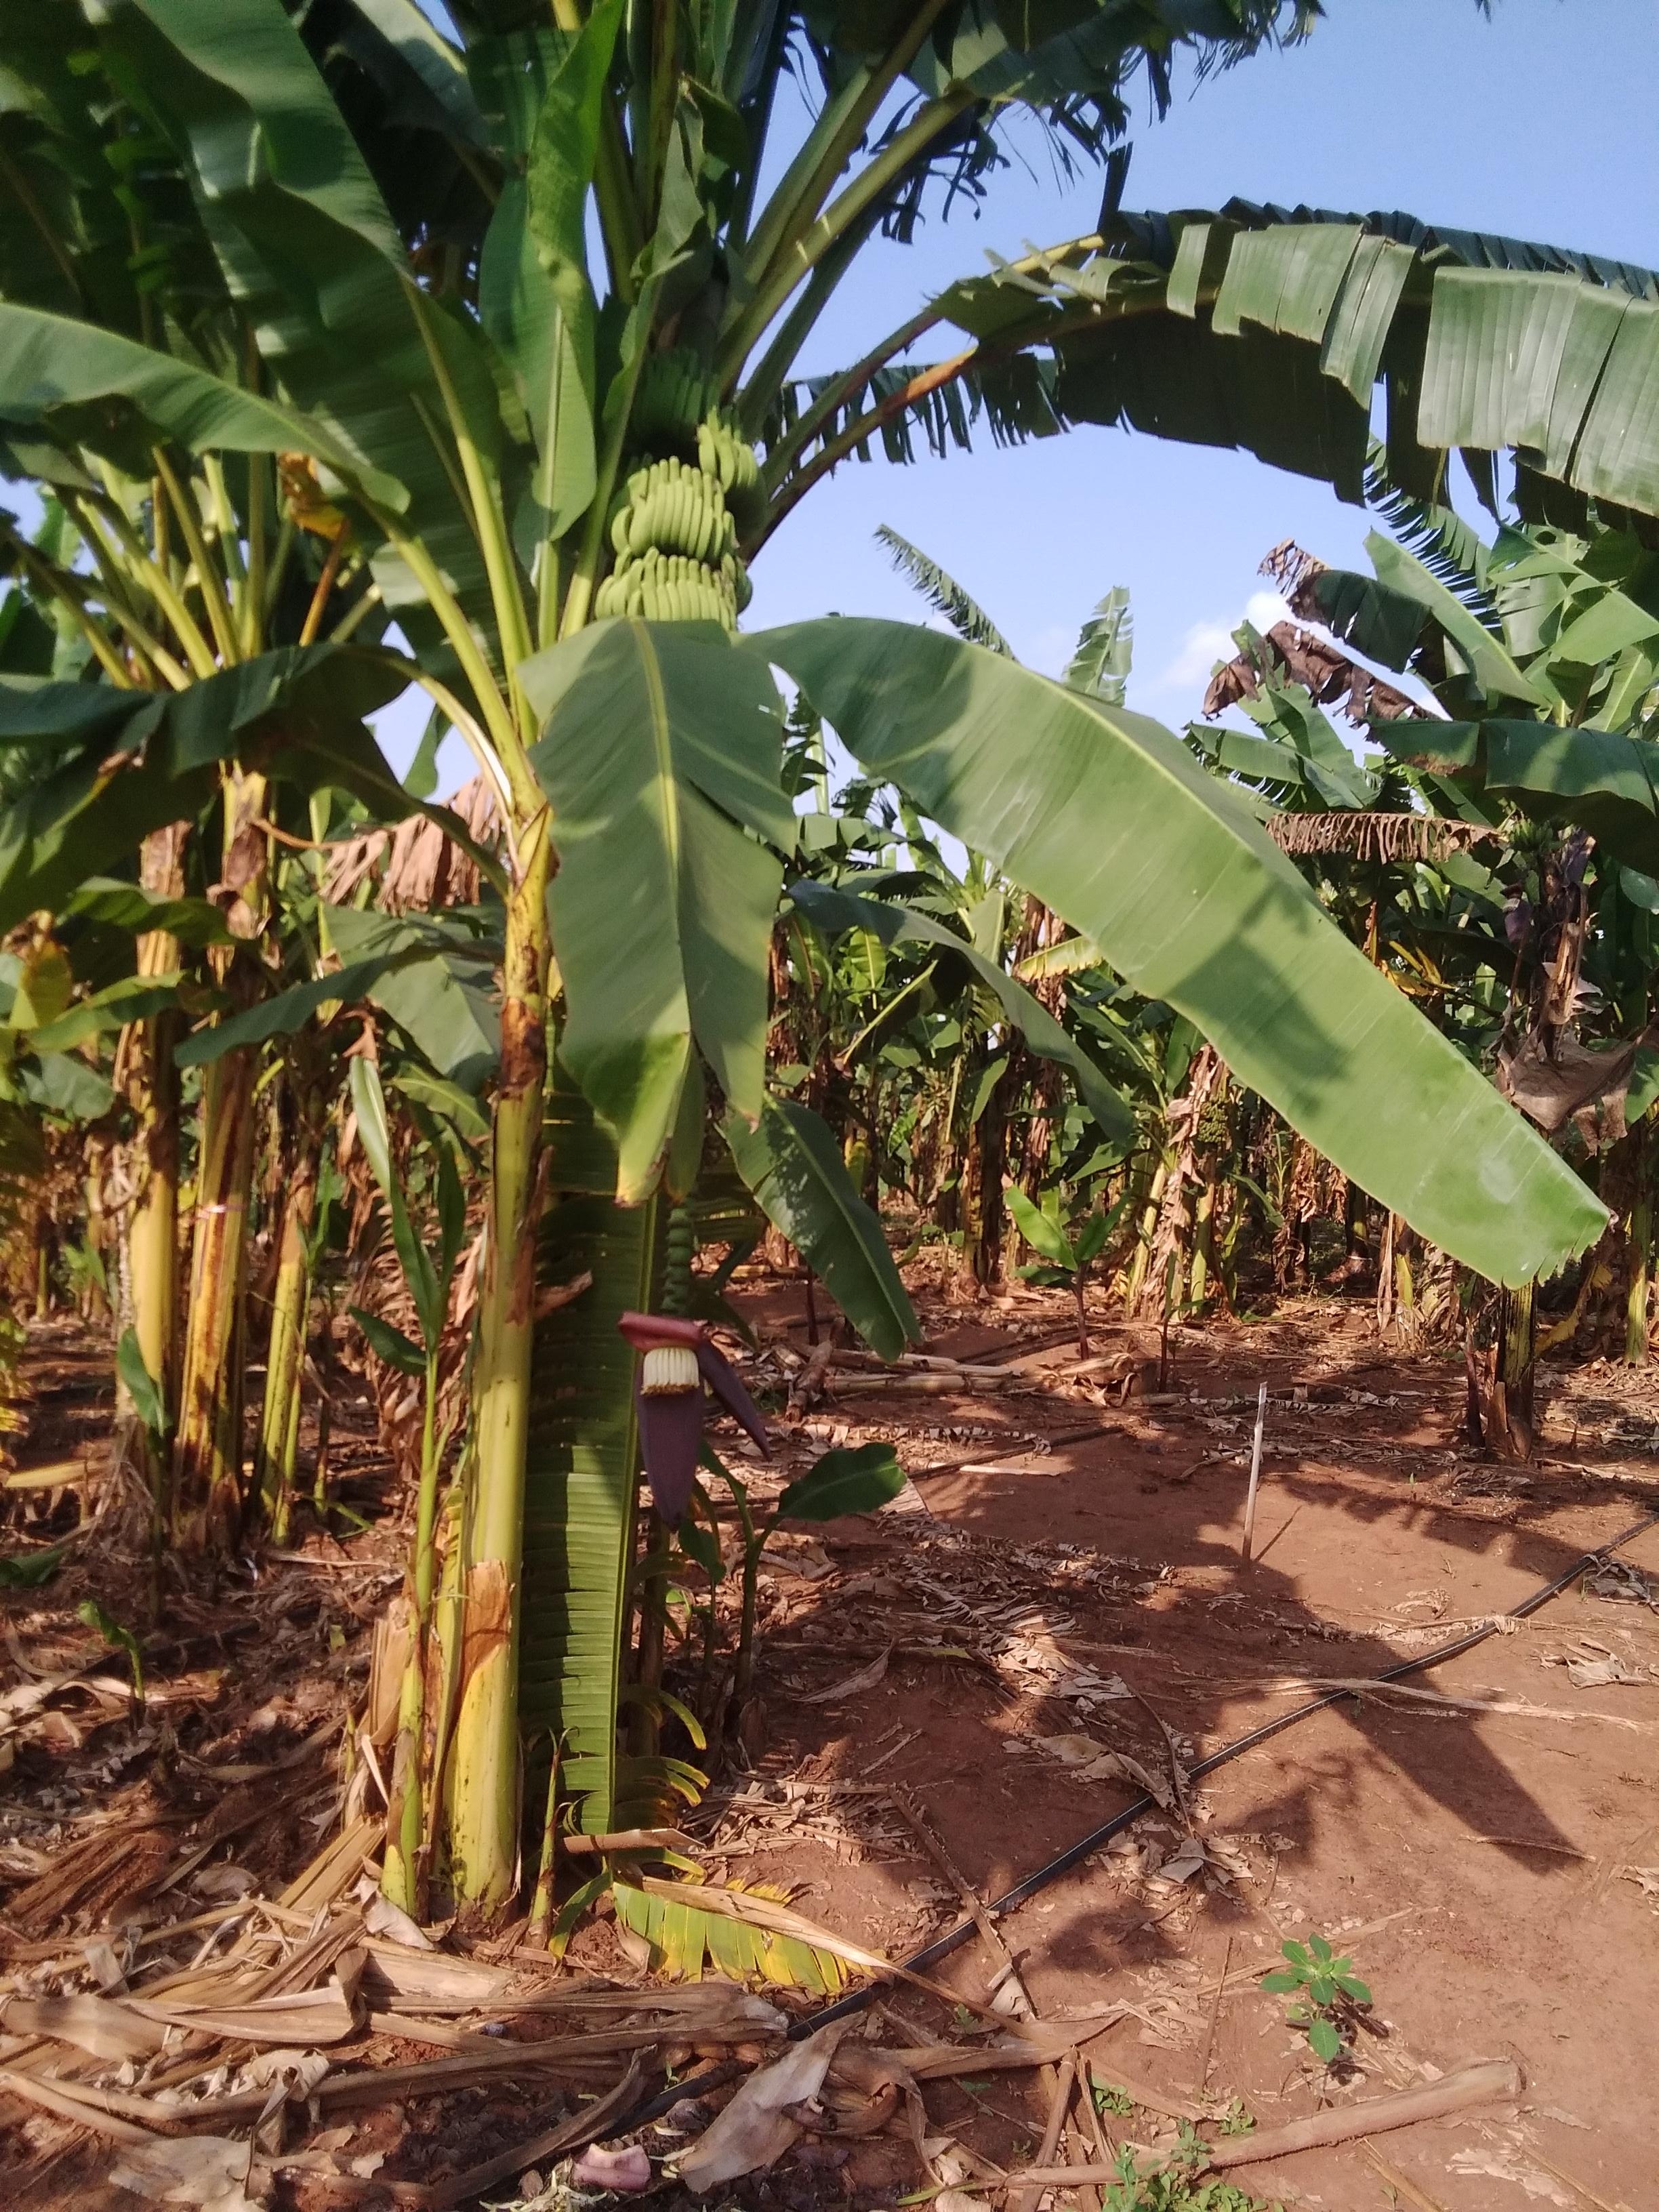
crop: banana
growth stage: development fruit
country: Tanzania
